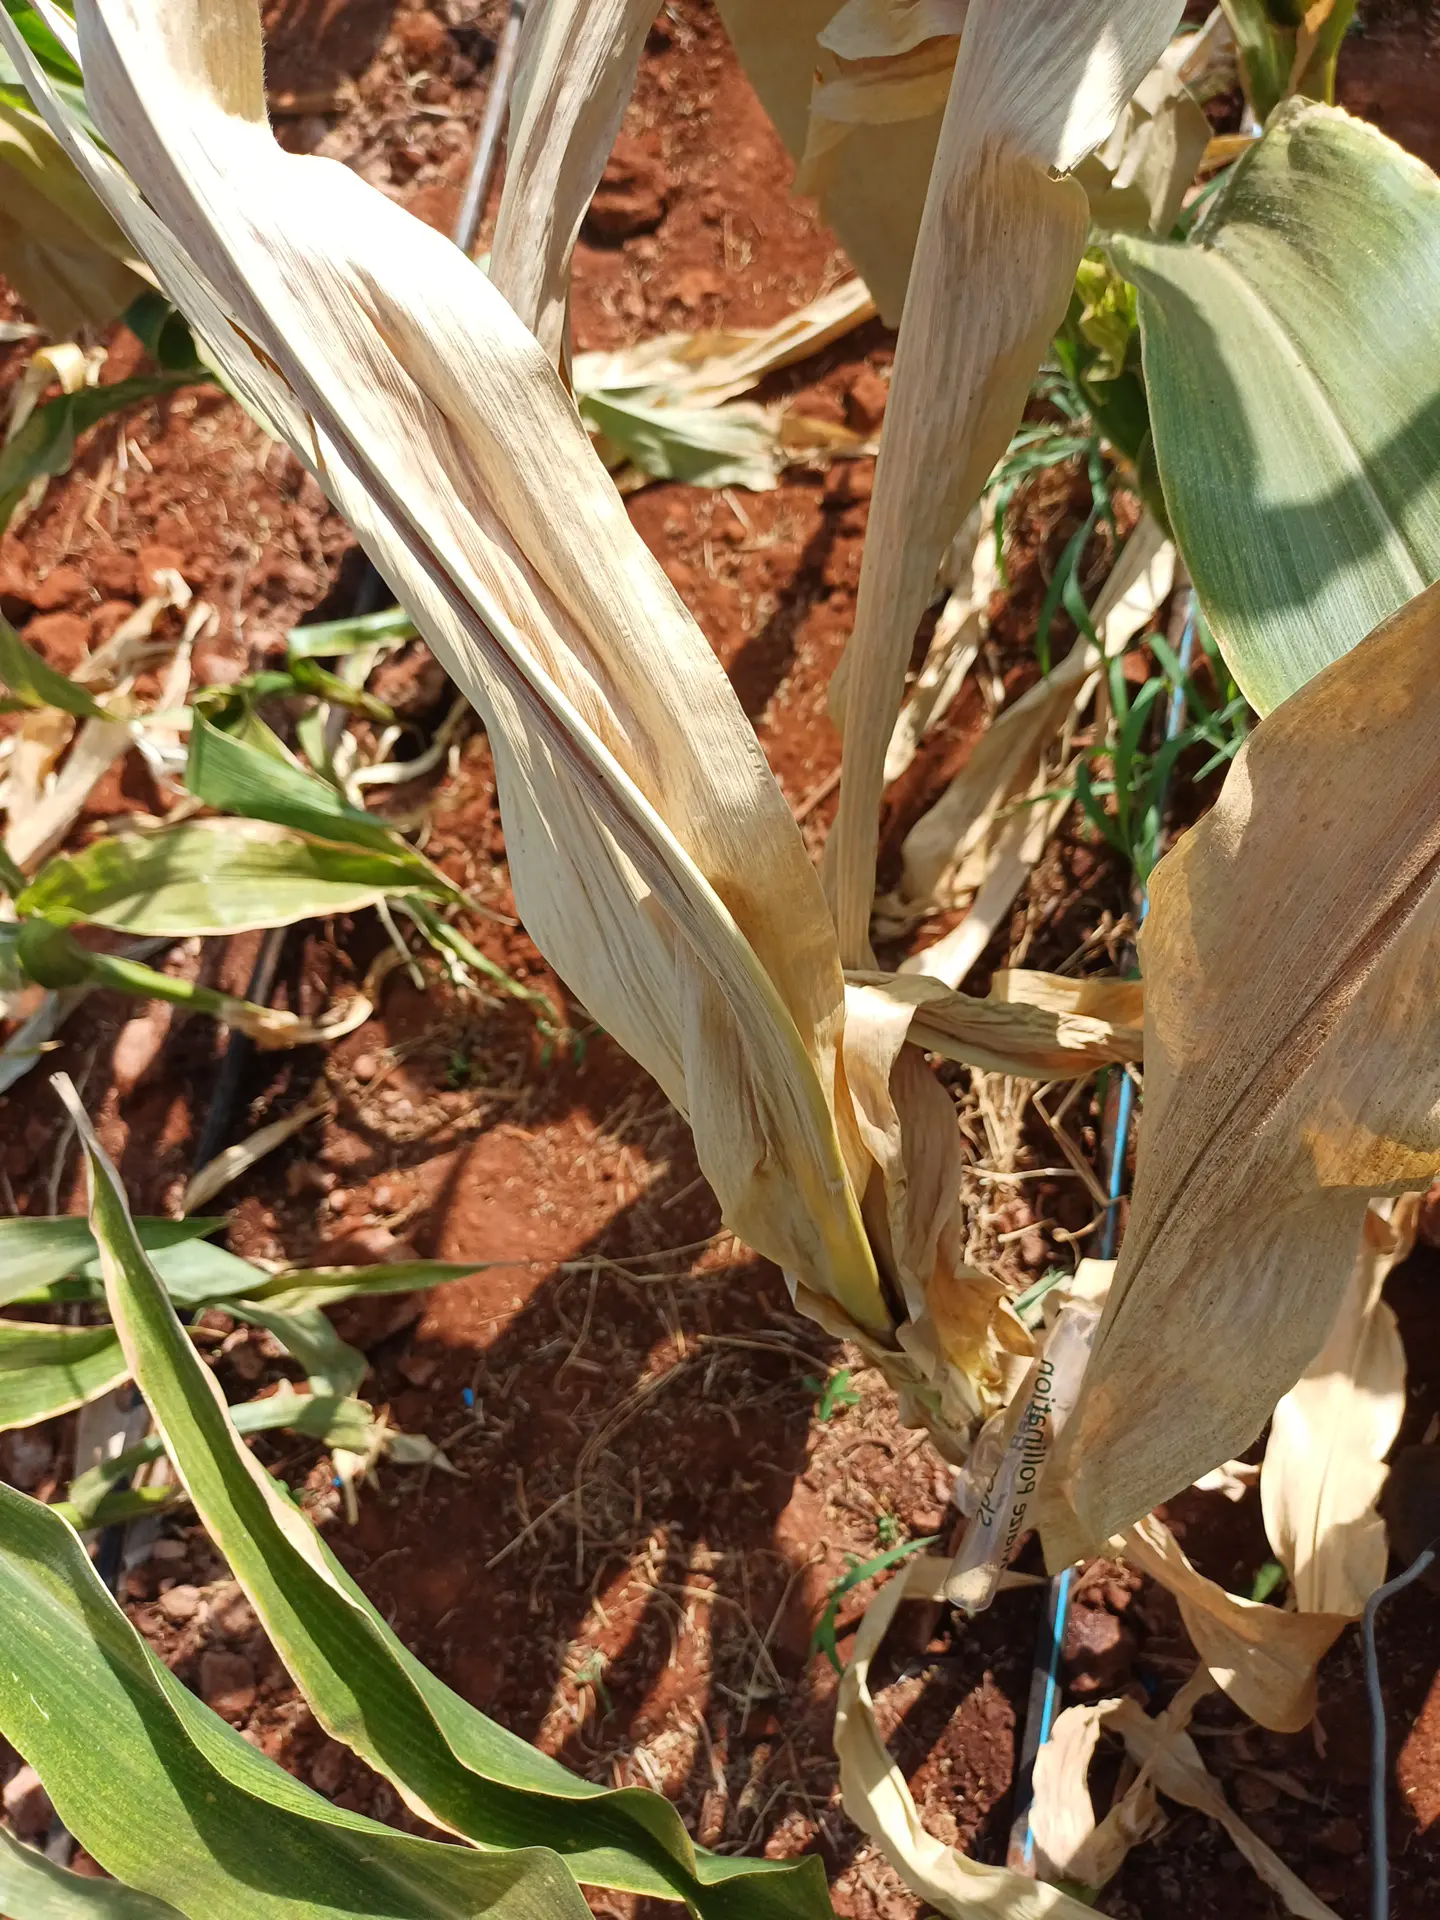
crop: maize
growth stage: flowering
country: Kenya
